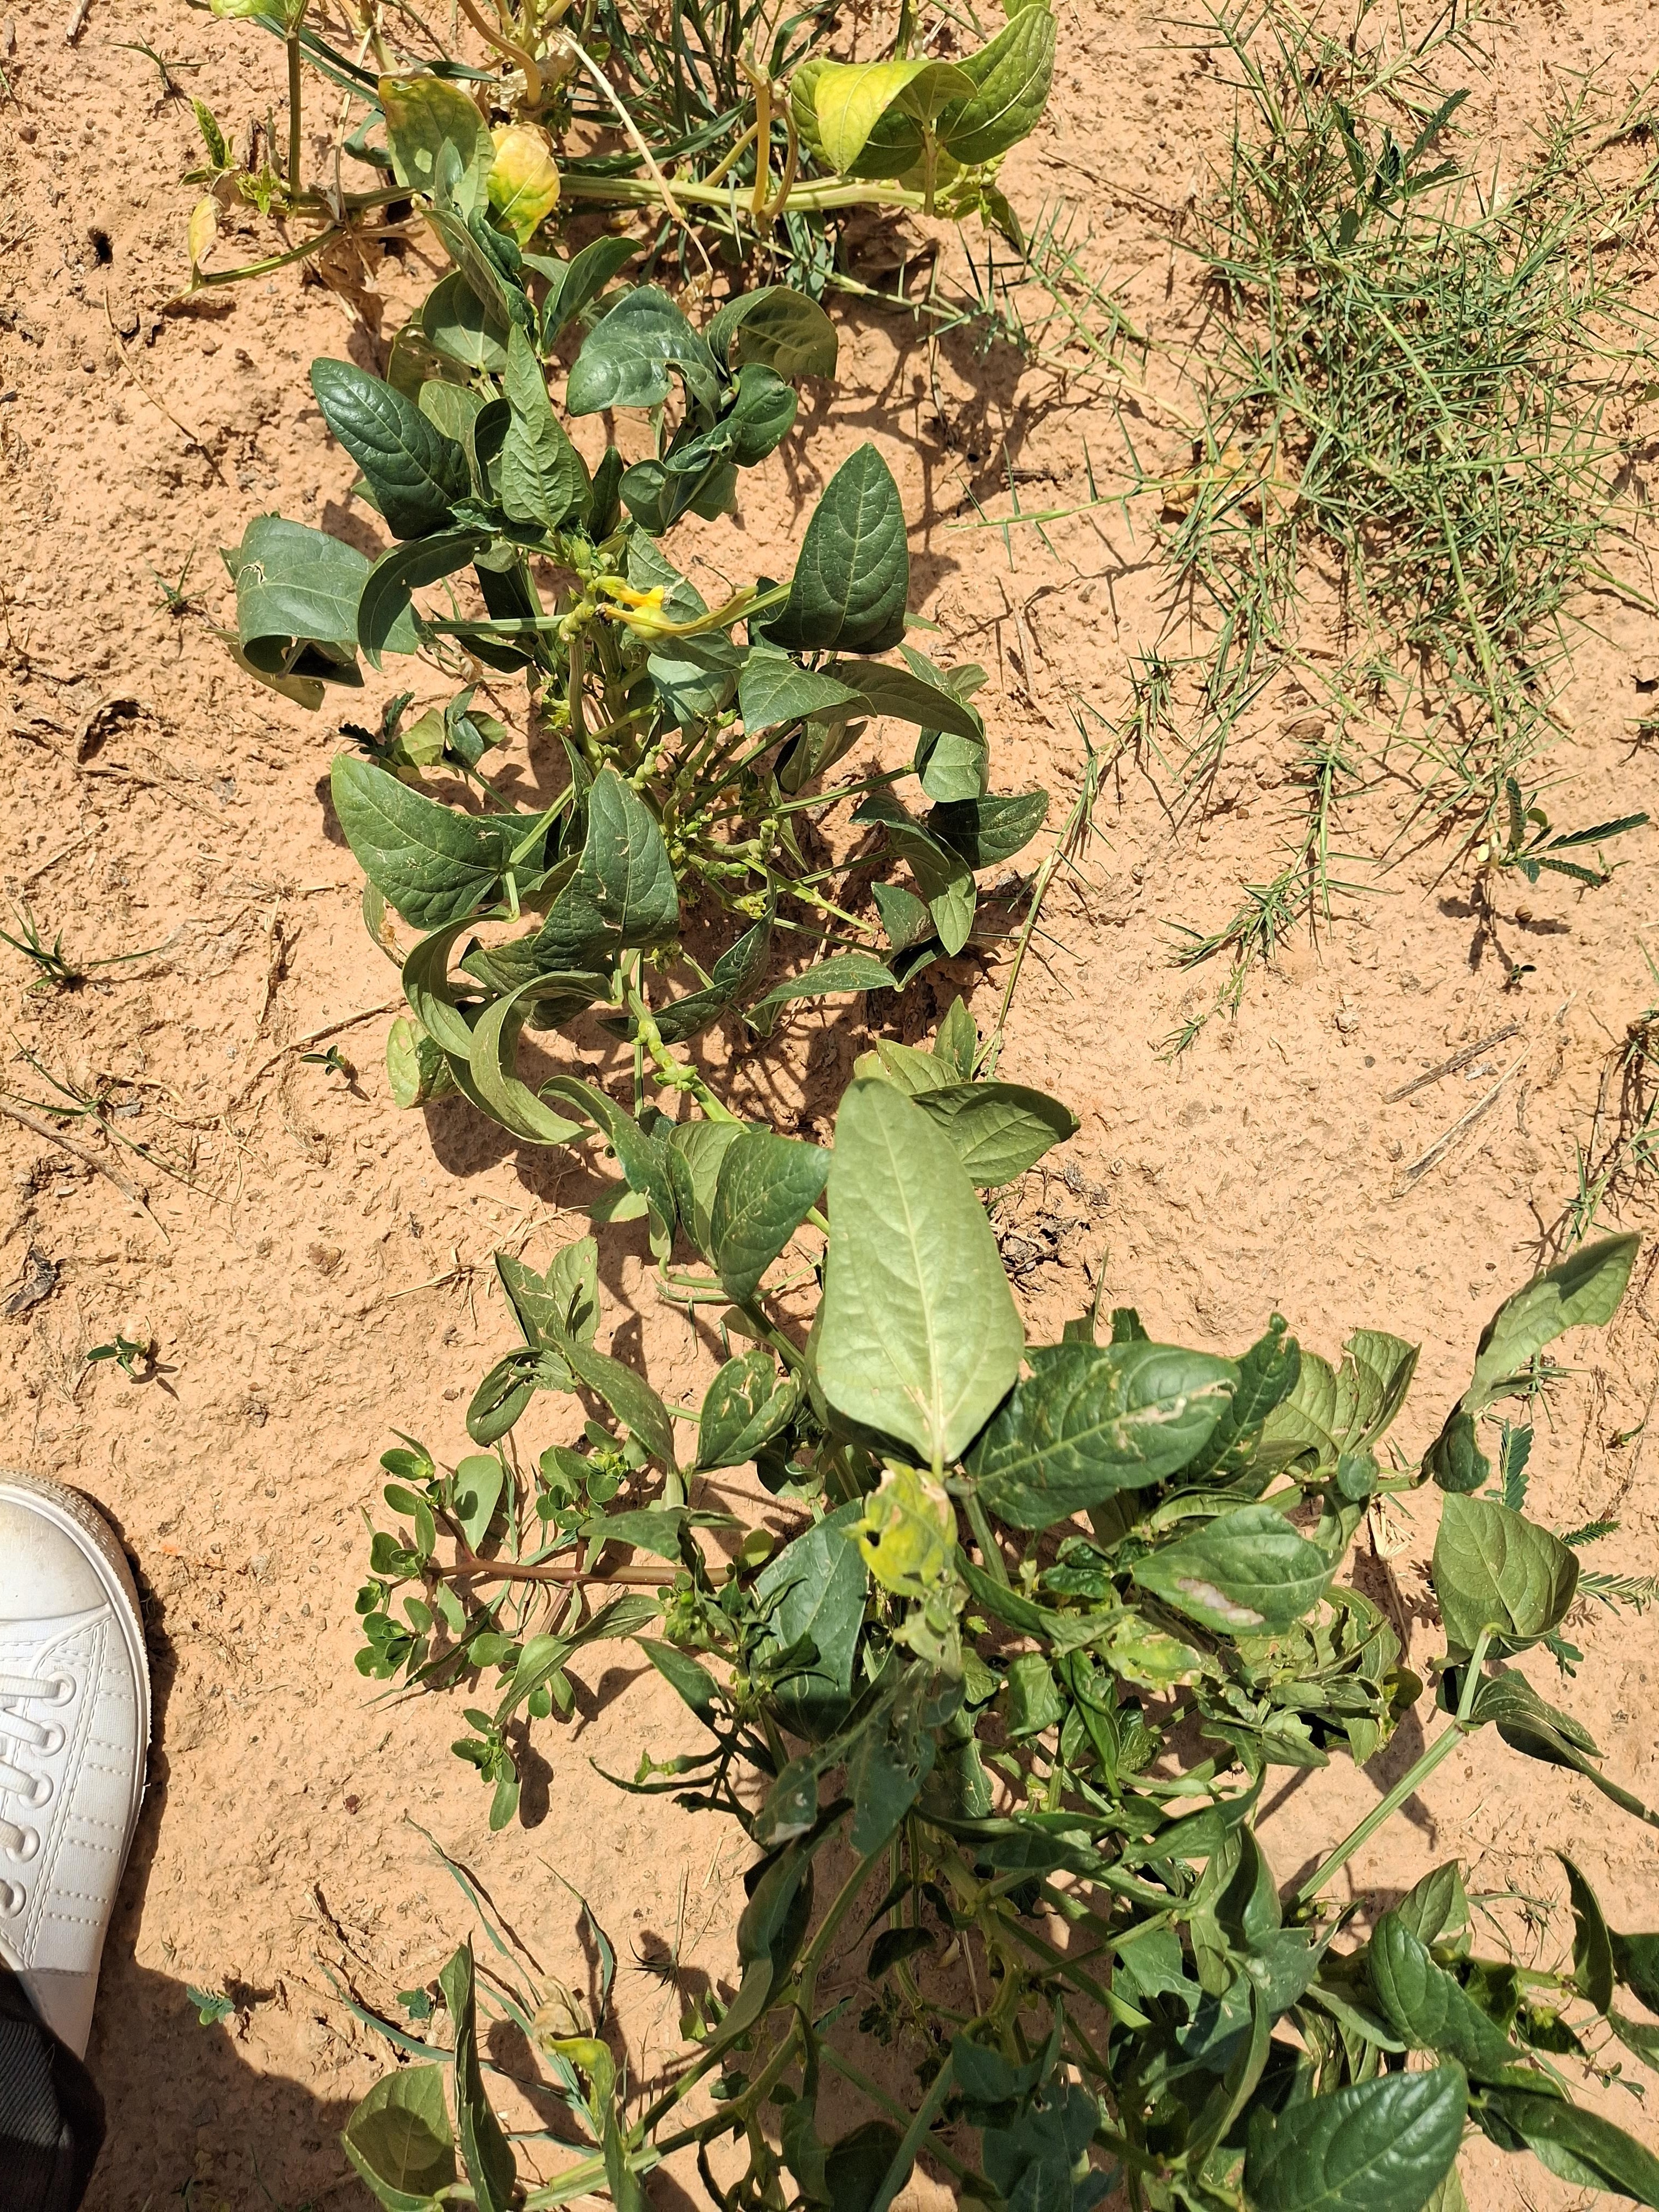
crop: cowpea
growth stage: harvest maturity
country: Nigeria
